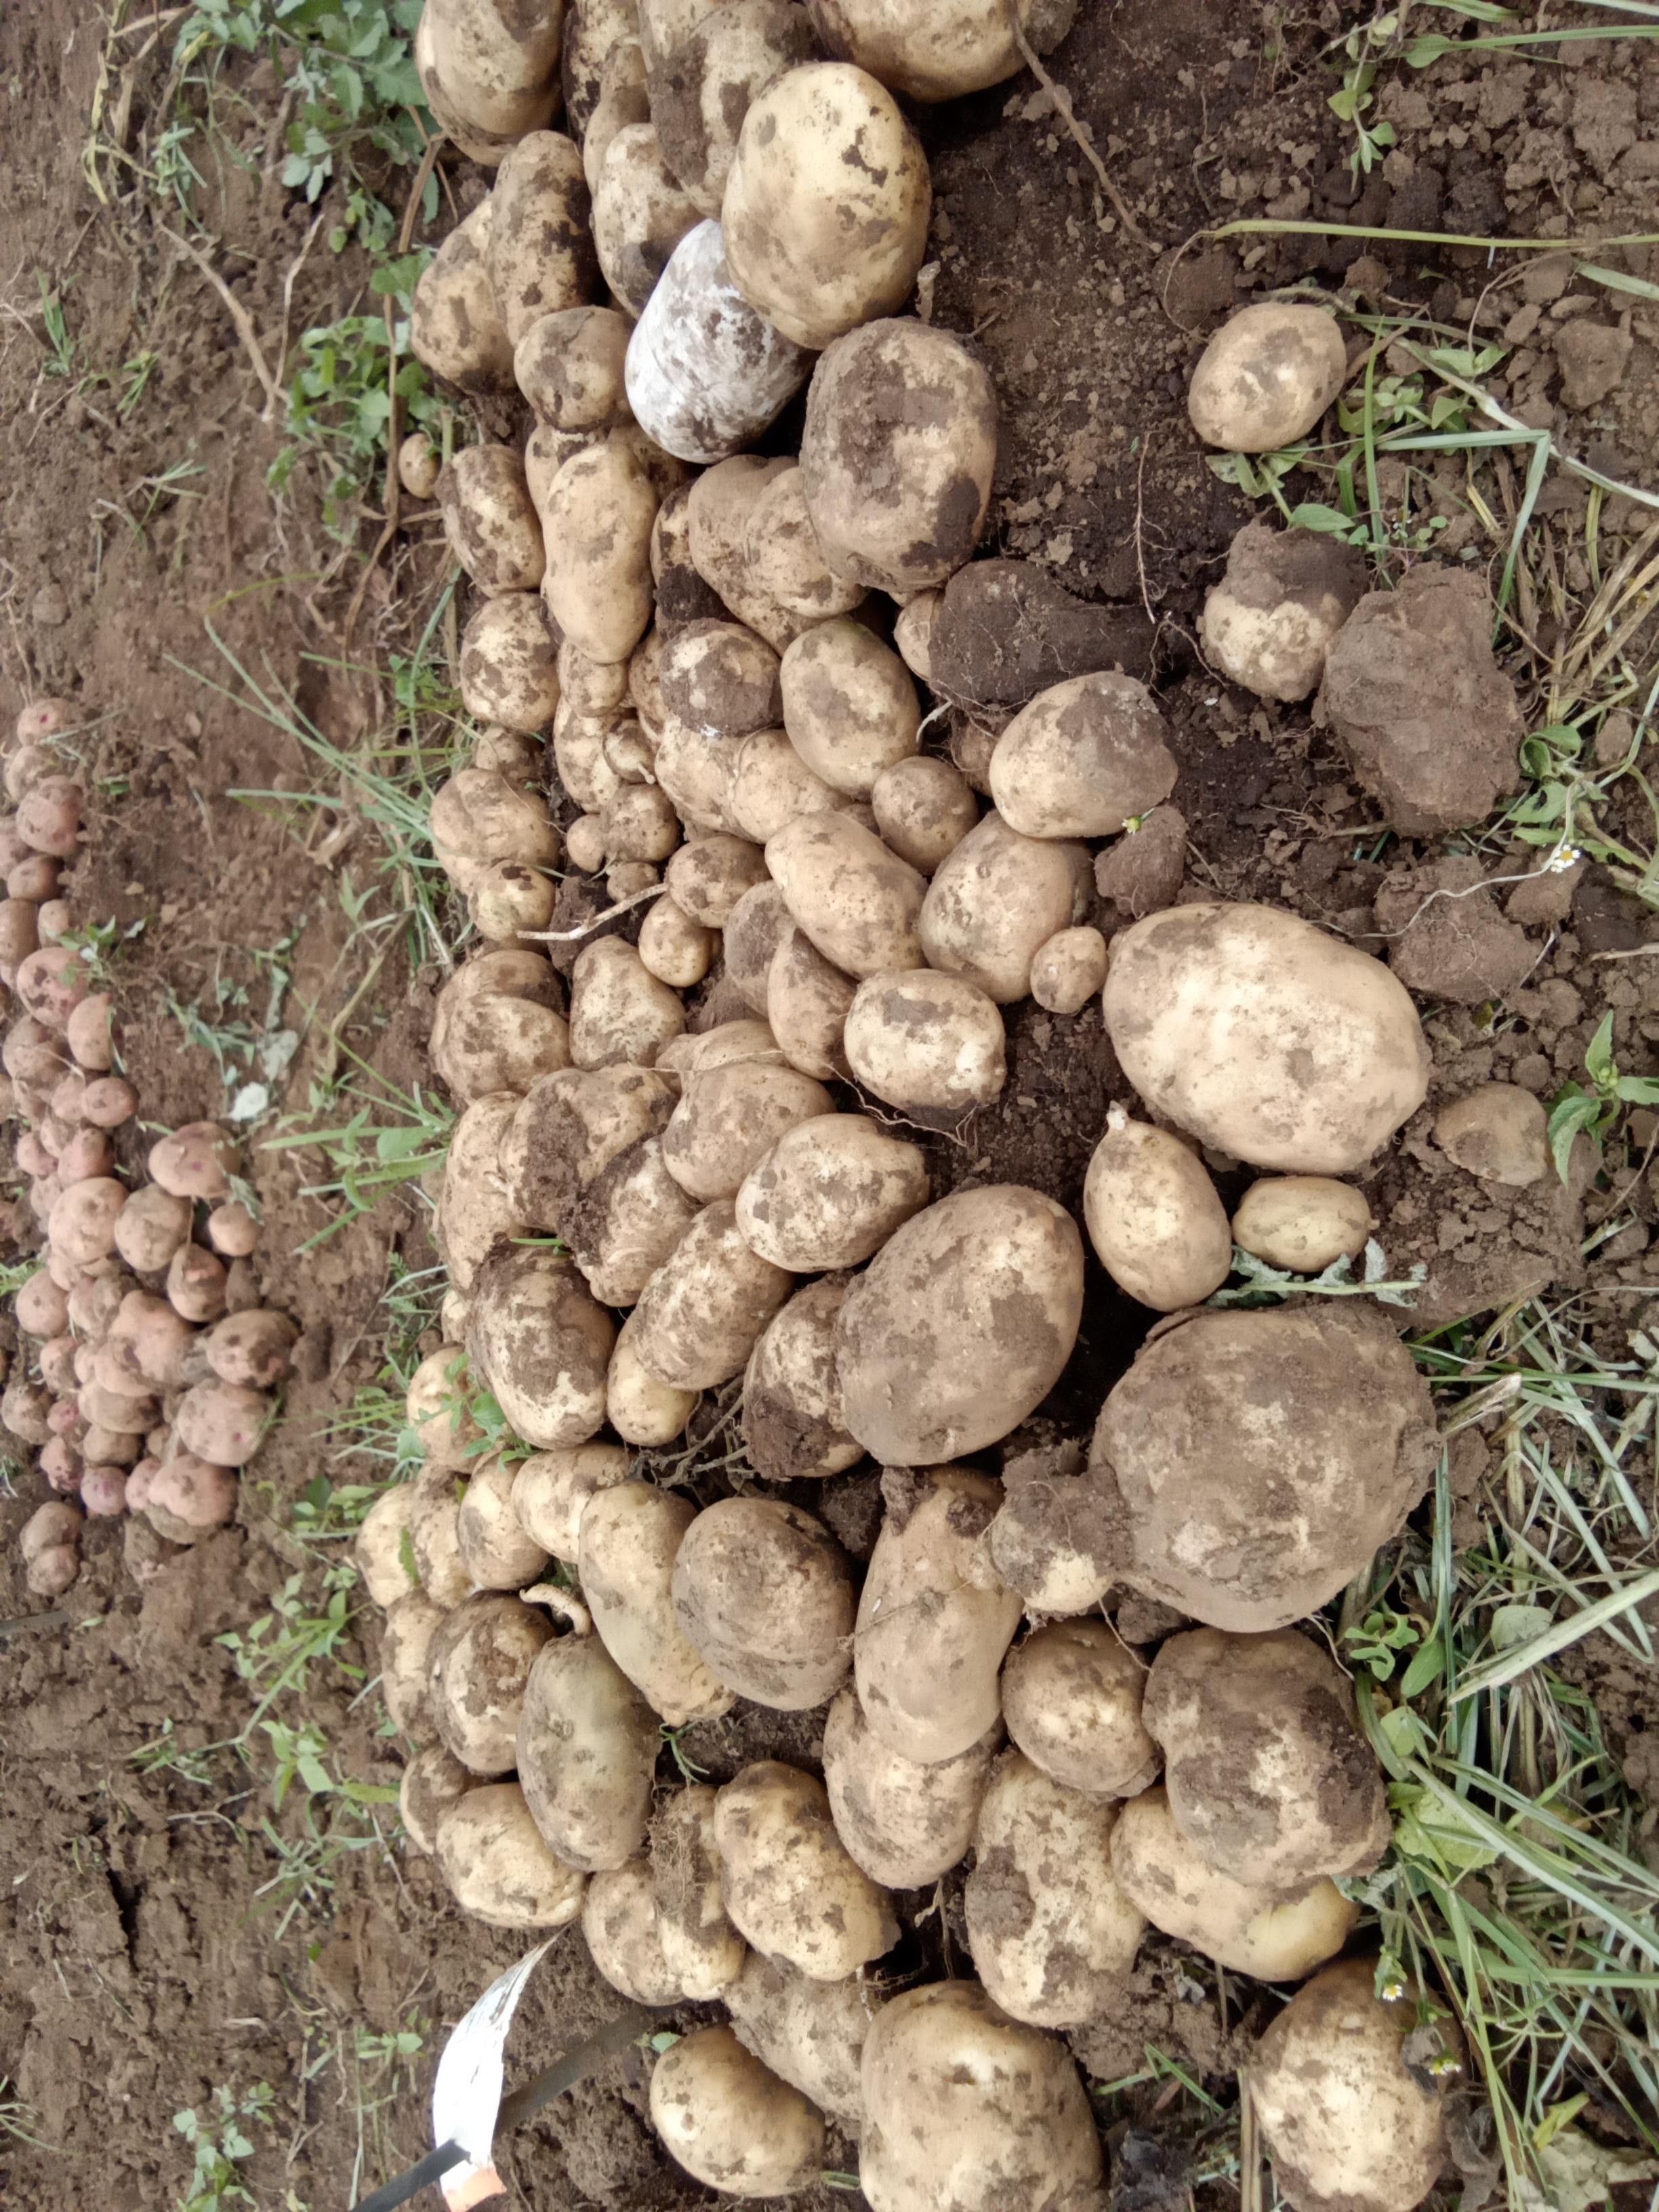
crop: potato
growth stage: harvest
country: Kenya
